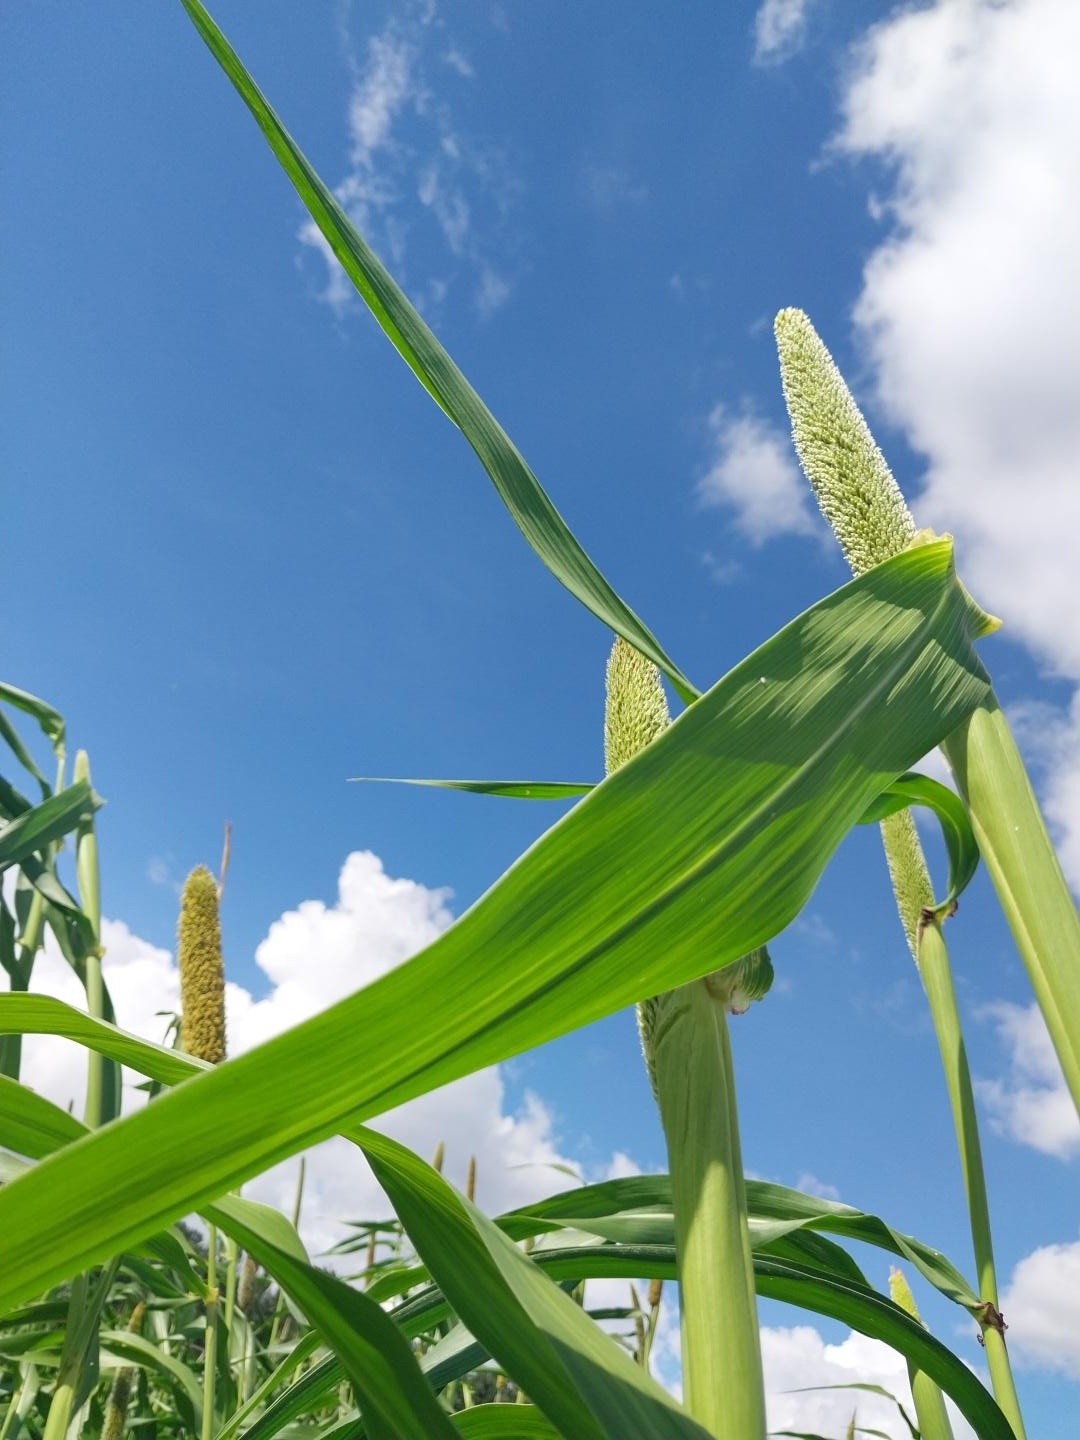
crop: pearl millet
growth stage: heading tuber
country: Tanzania
